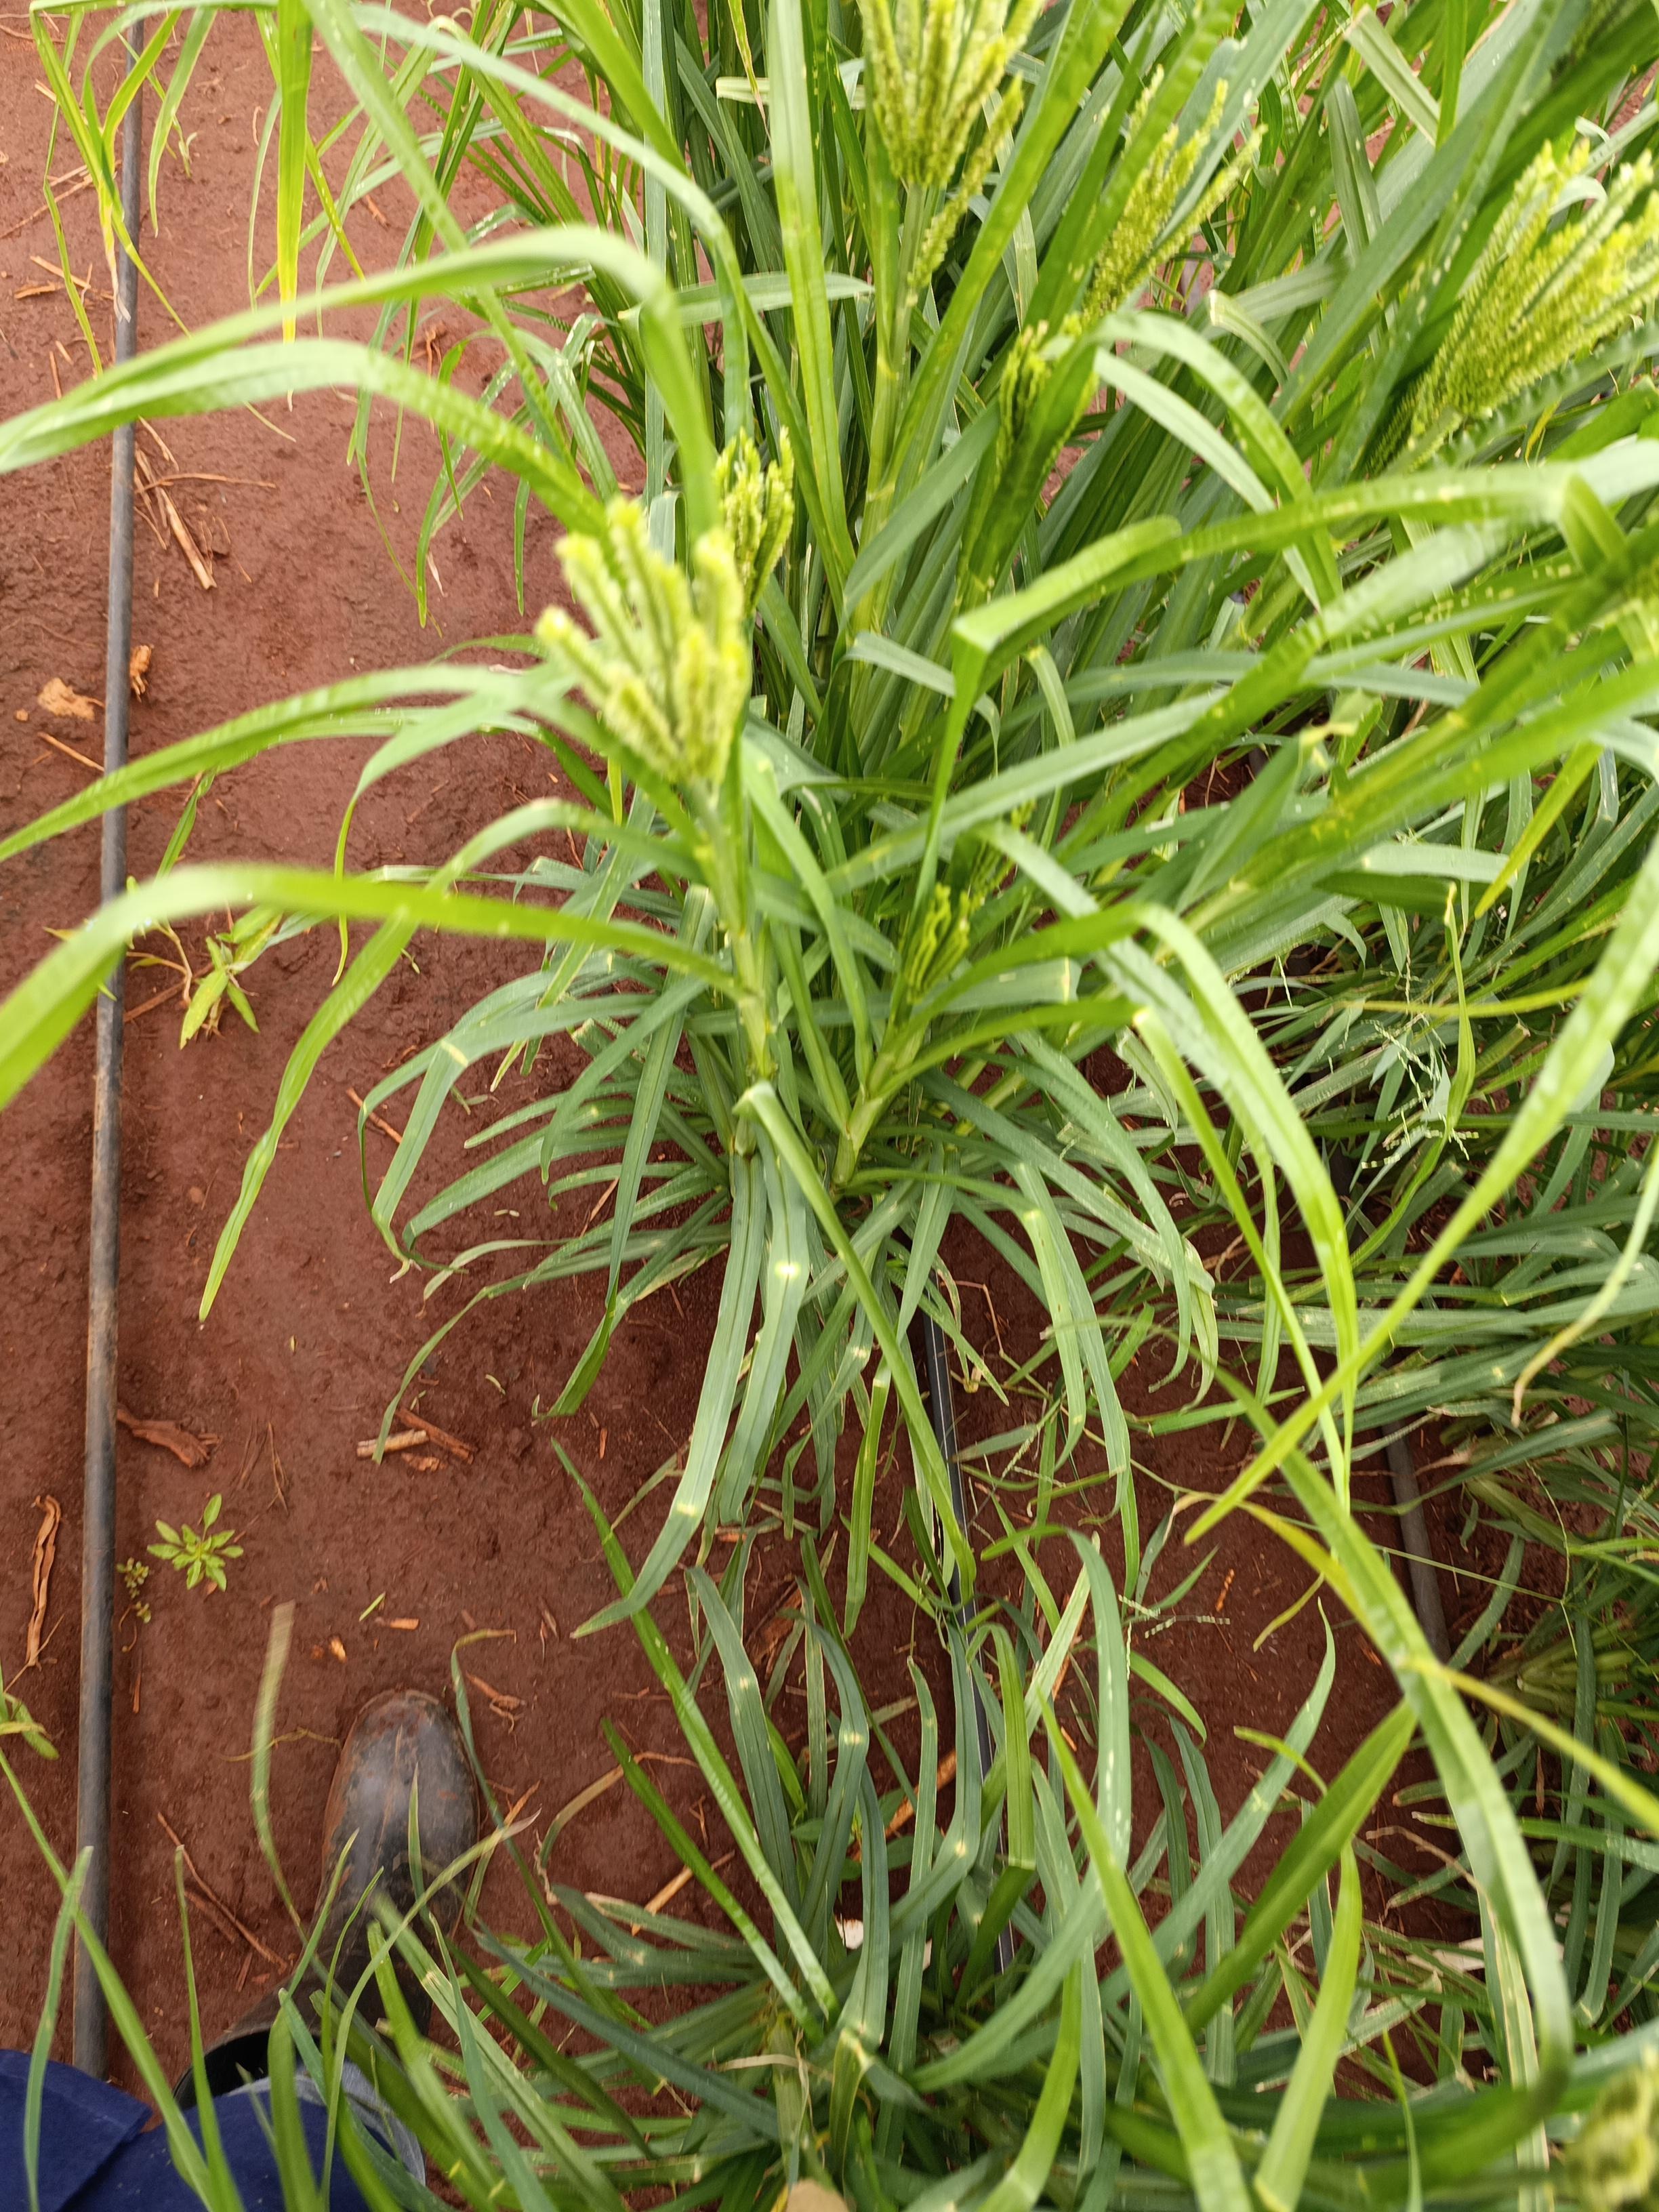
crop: finger millet
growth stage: flowering
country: Kenya
